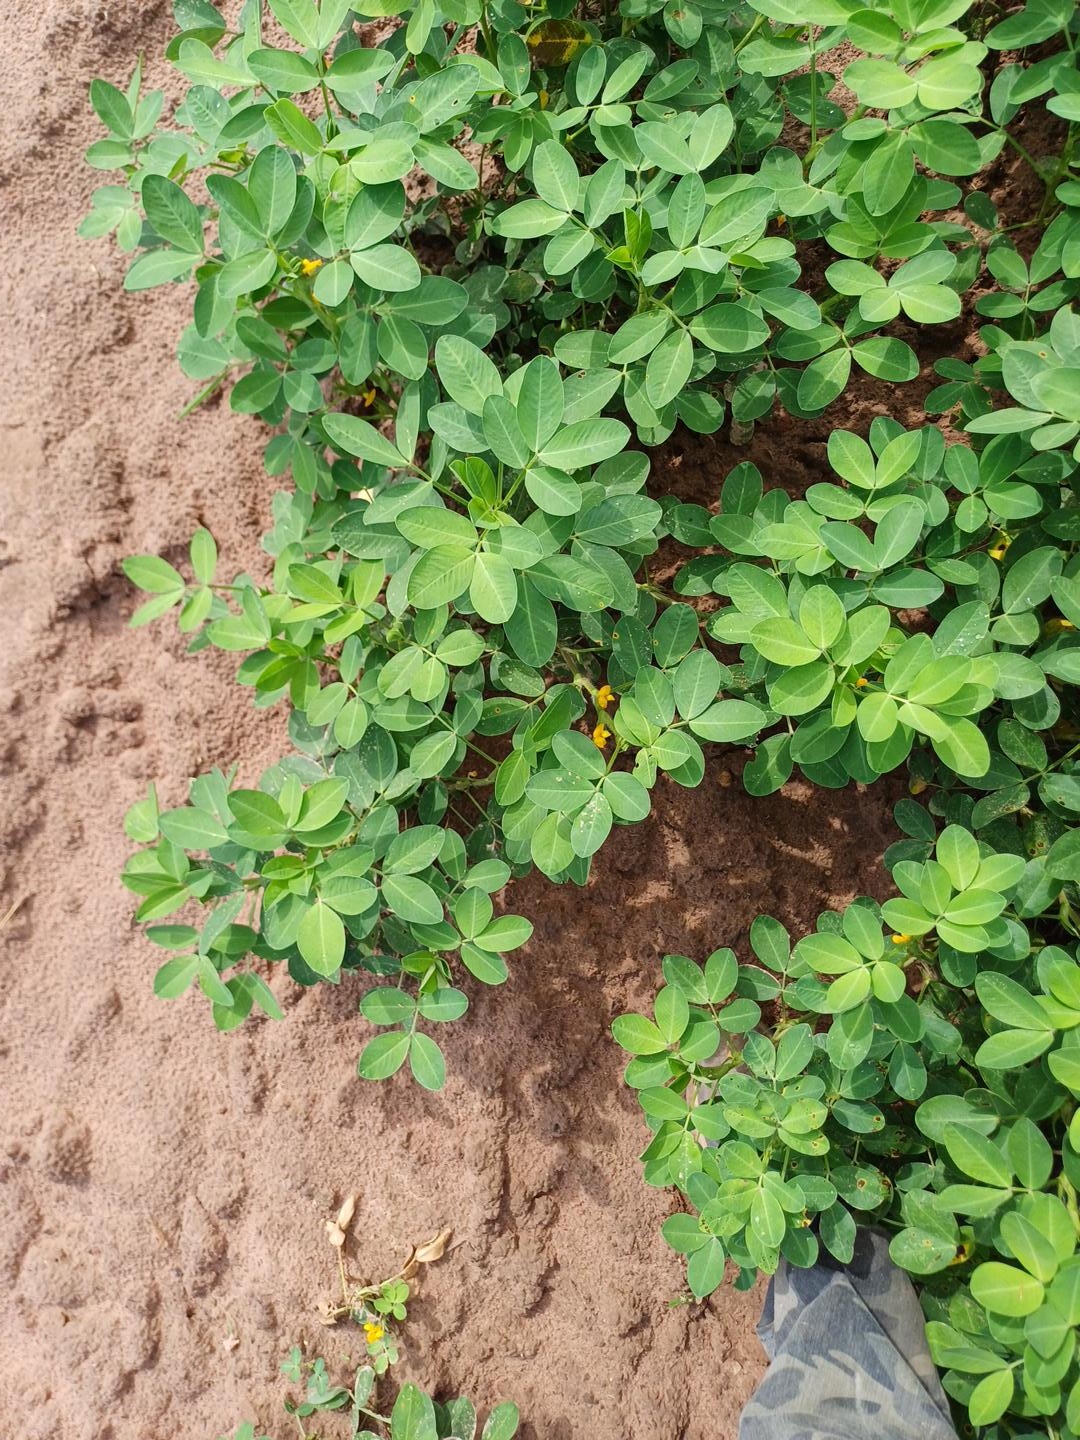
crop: groundnut
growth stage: flowering
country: Senegal
